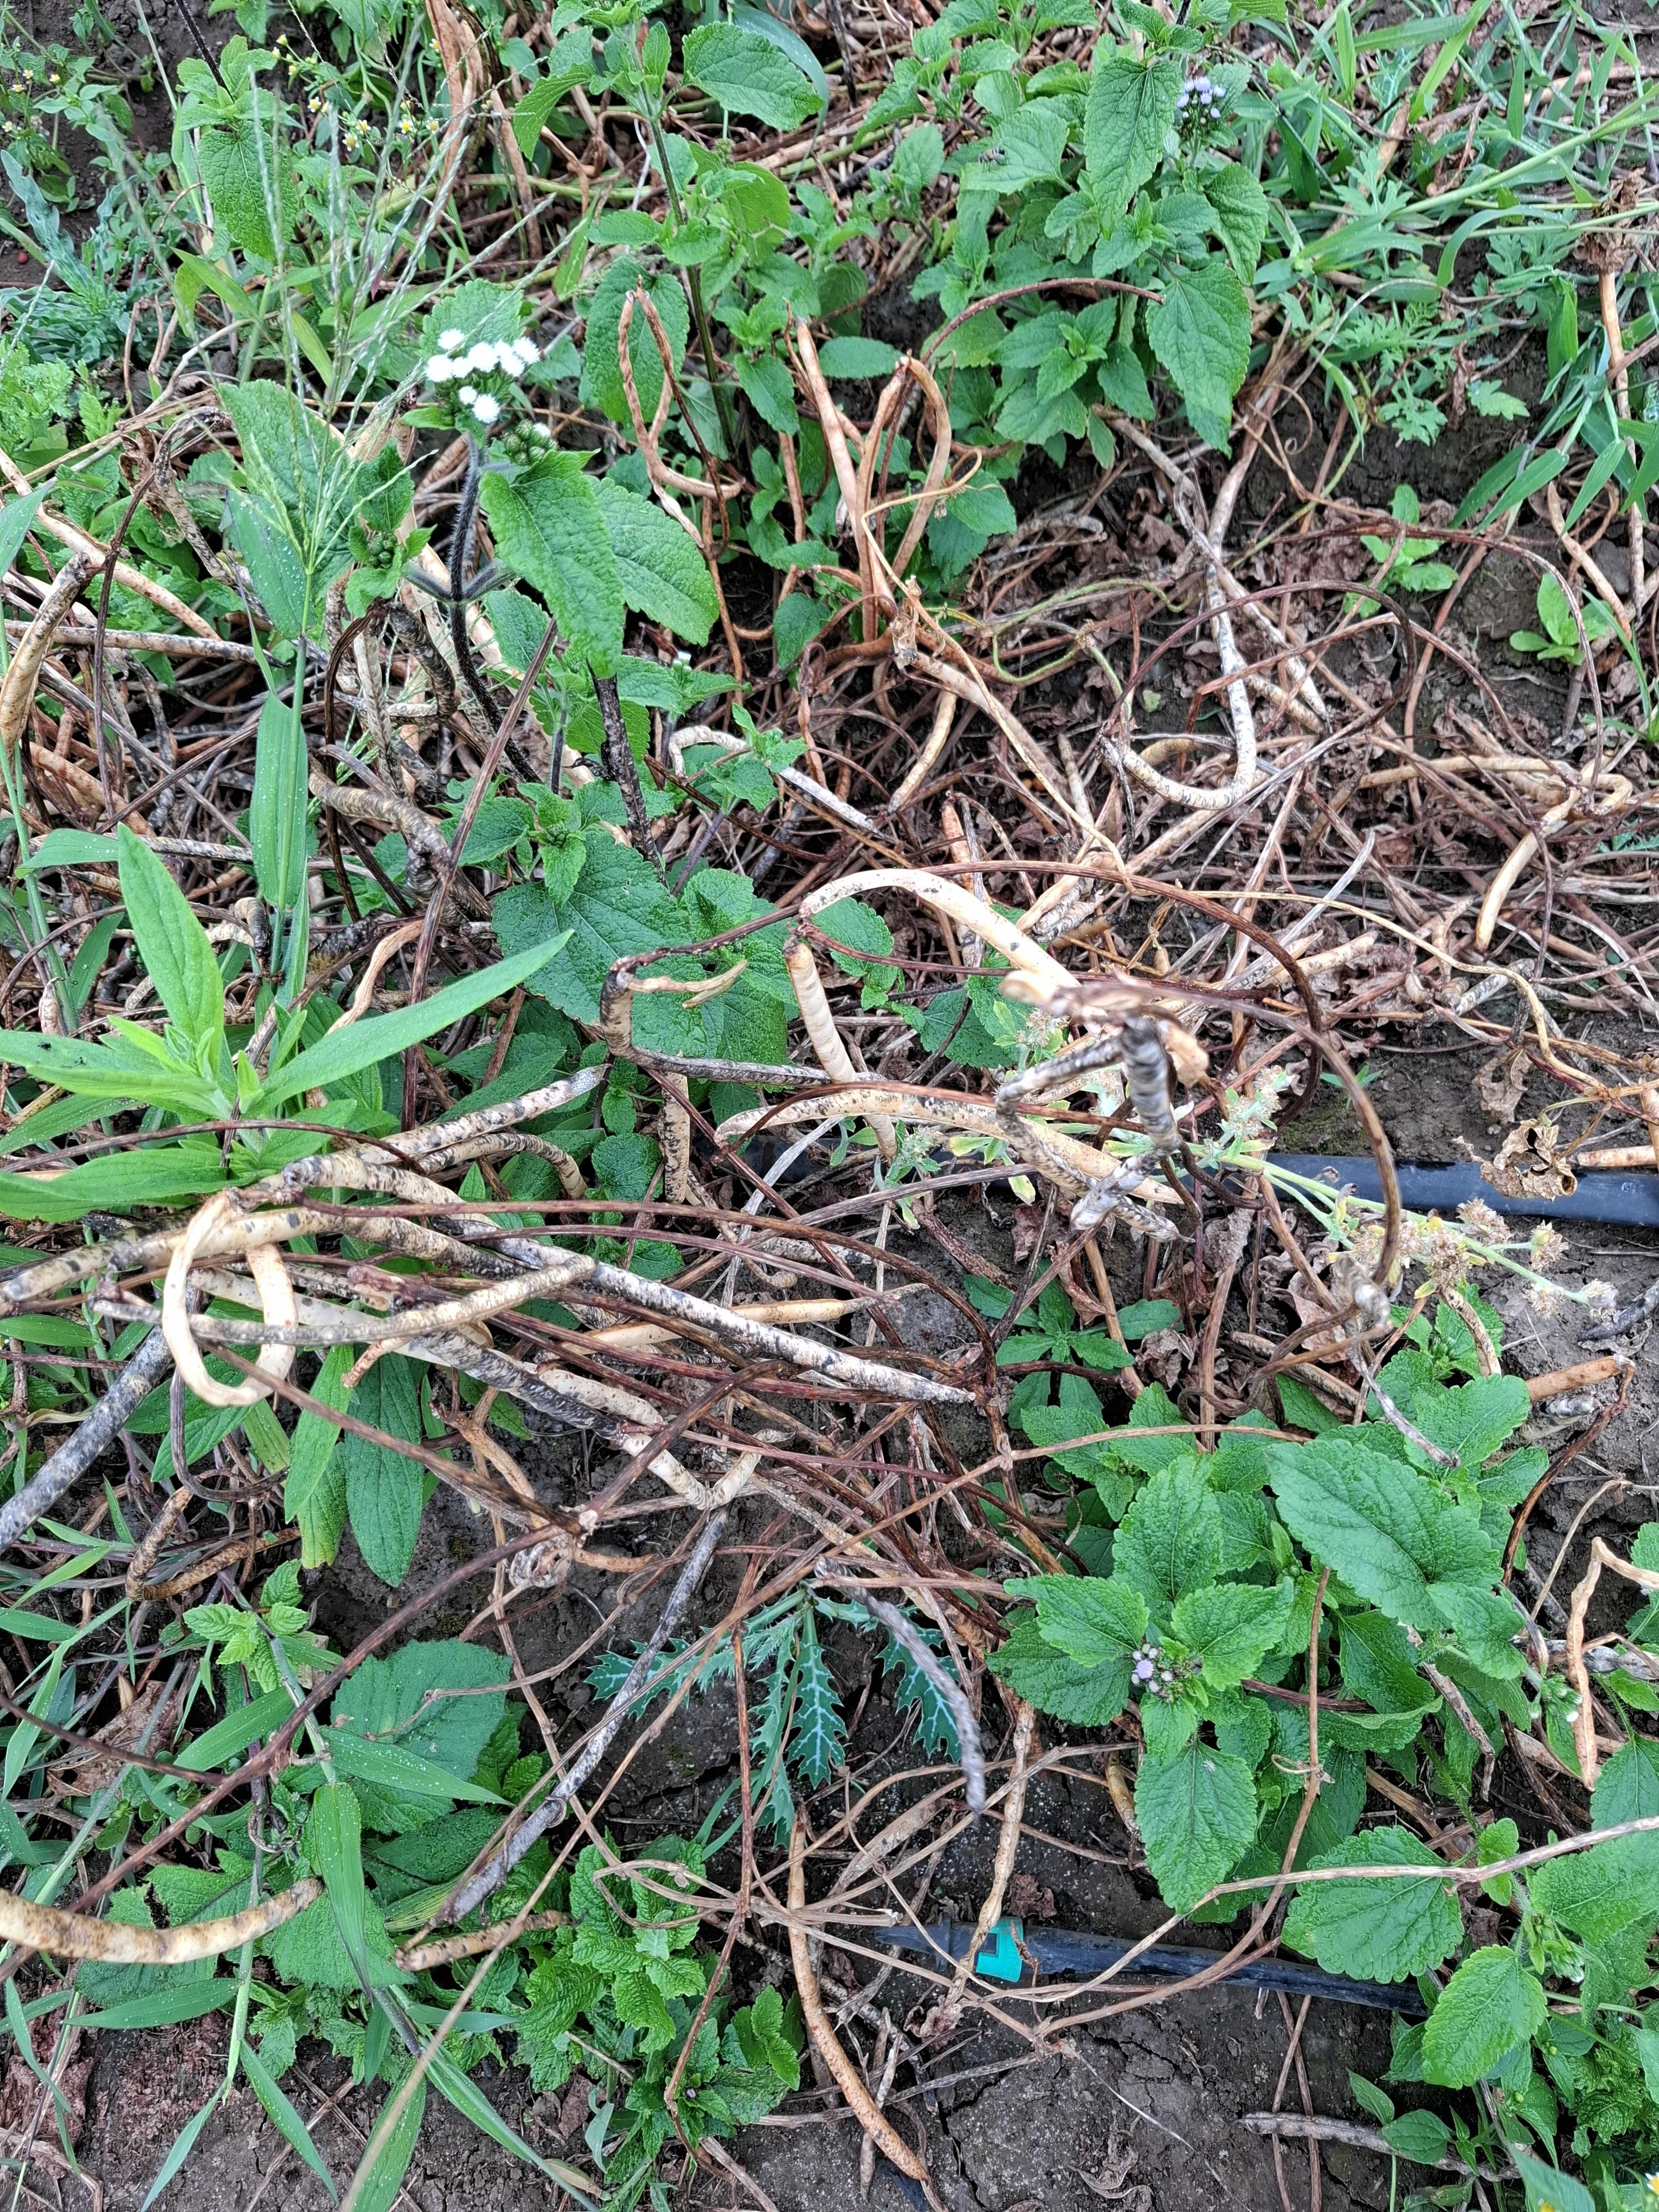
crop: cowpea
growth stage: development pod
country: Tanzania
